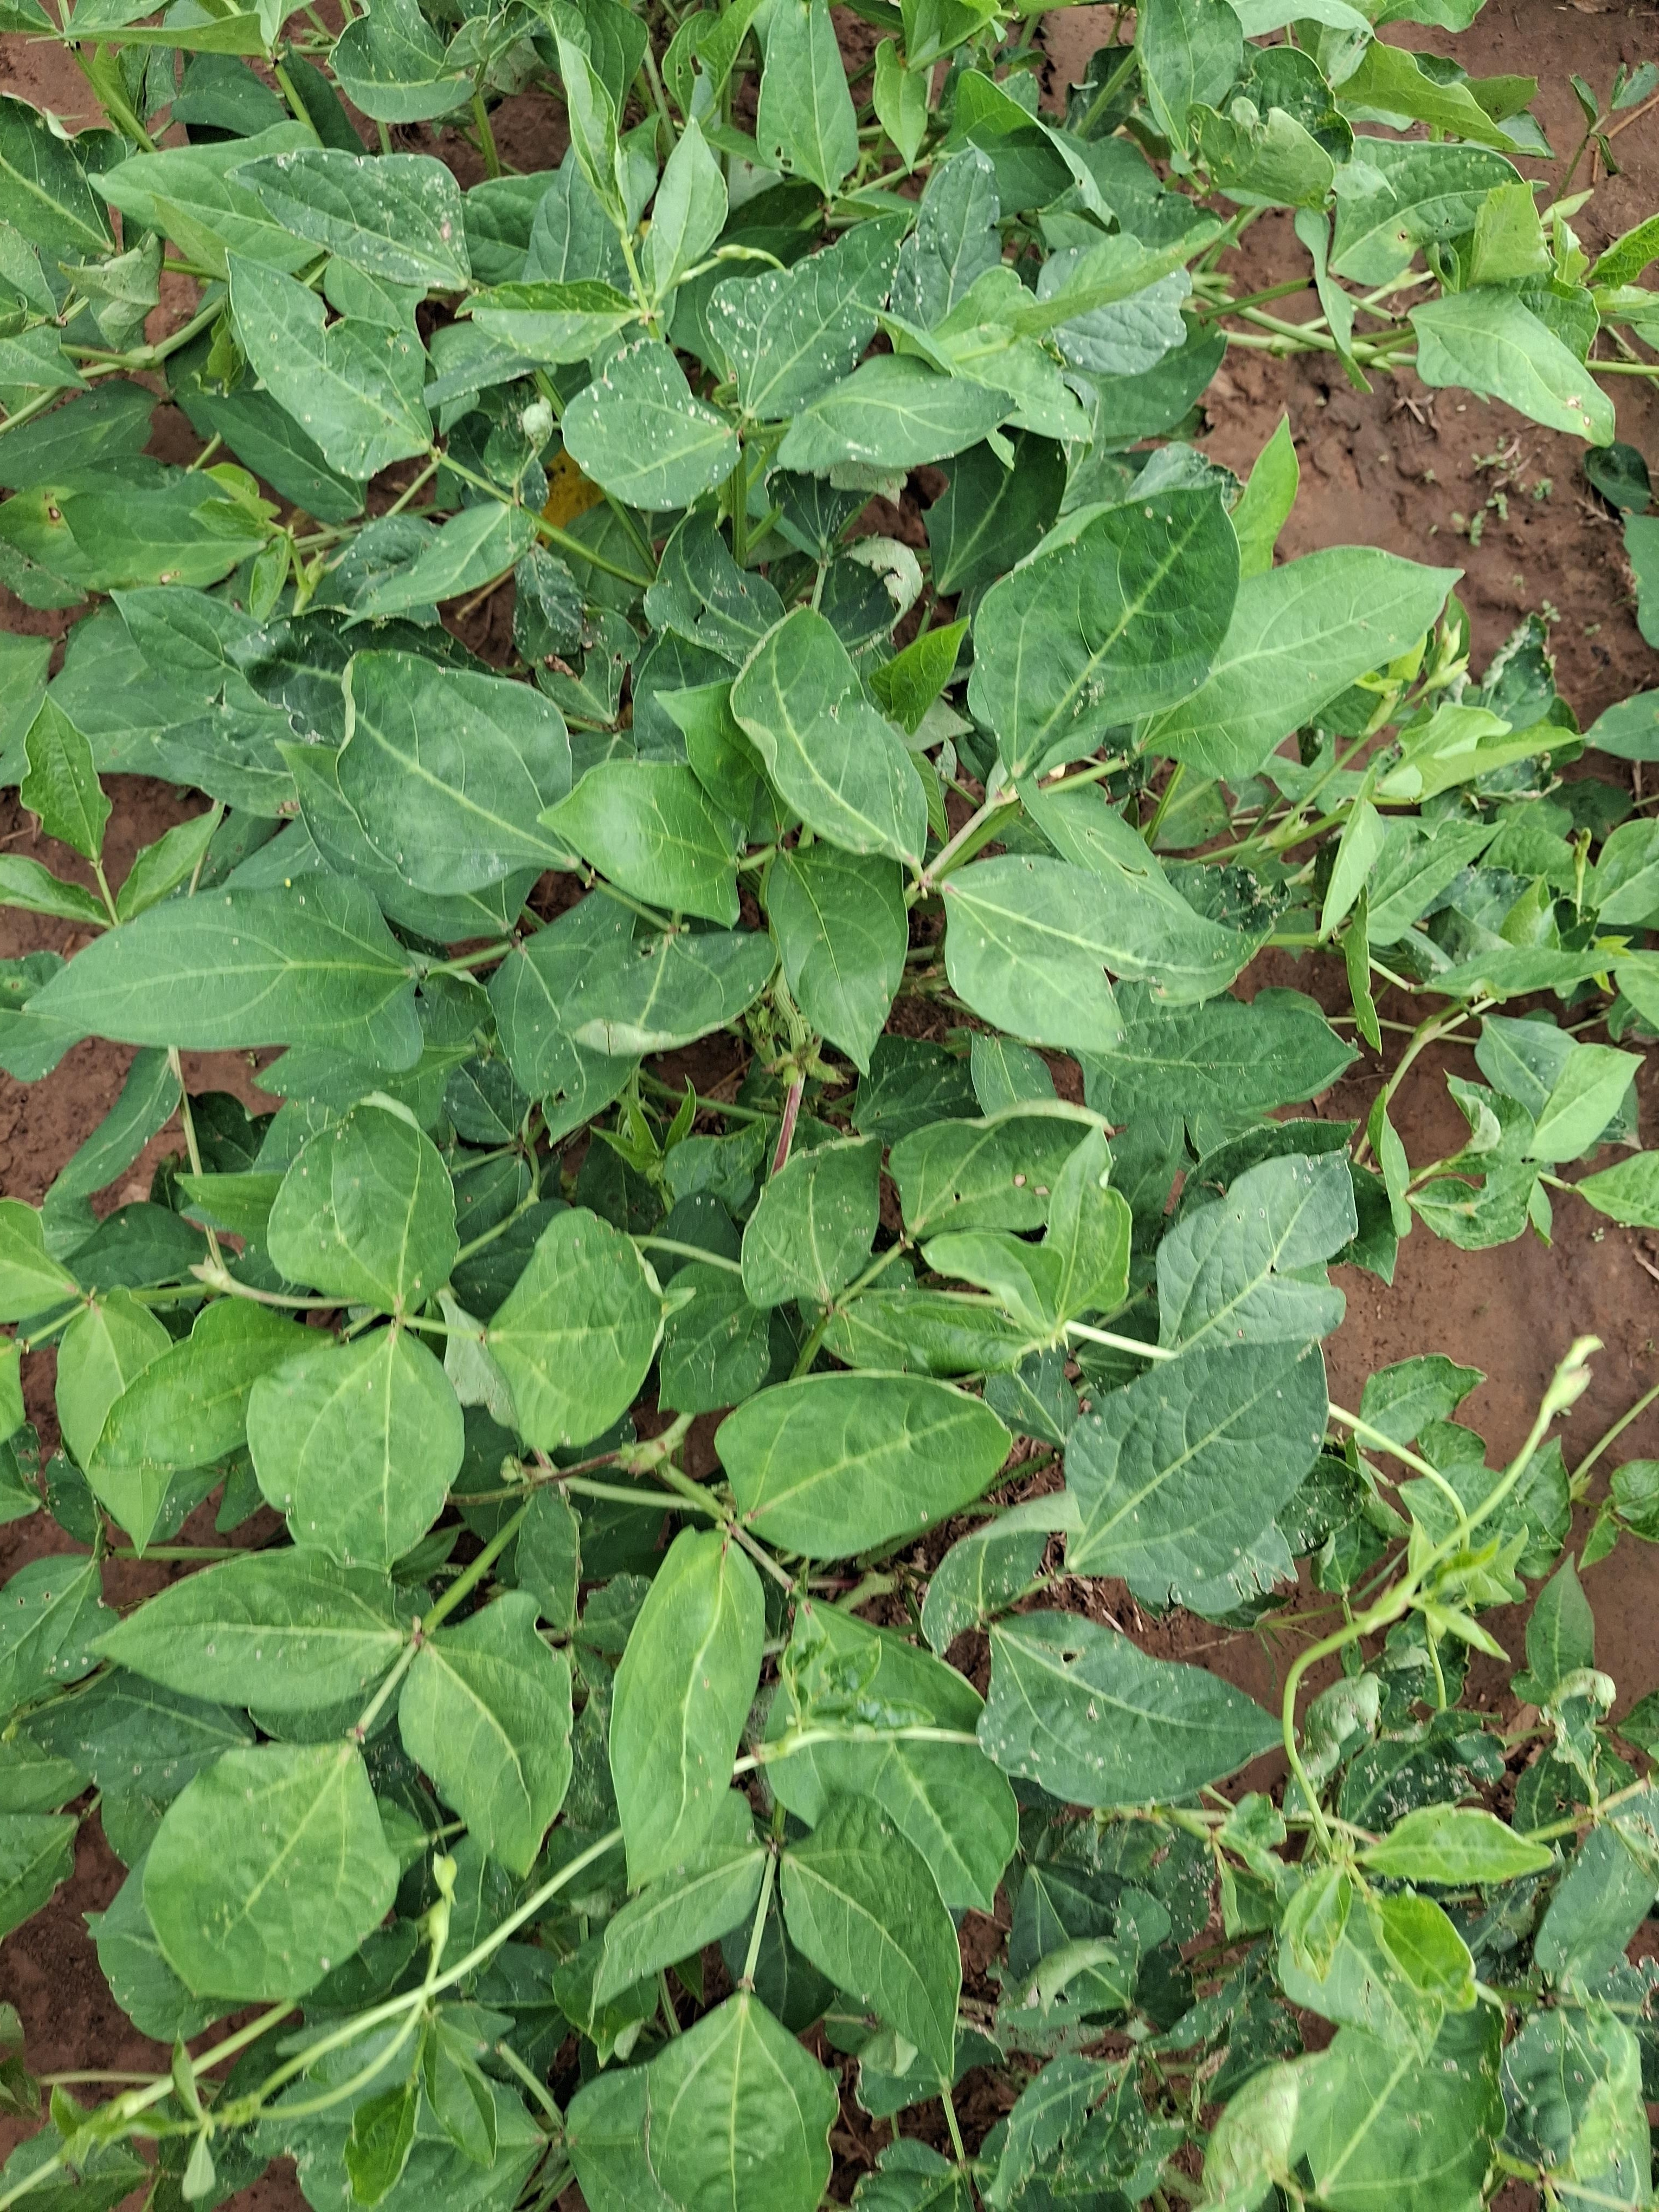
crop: cowpea
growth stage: flowering
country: Nigeria
